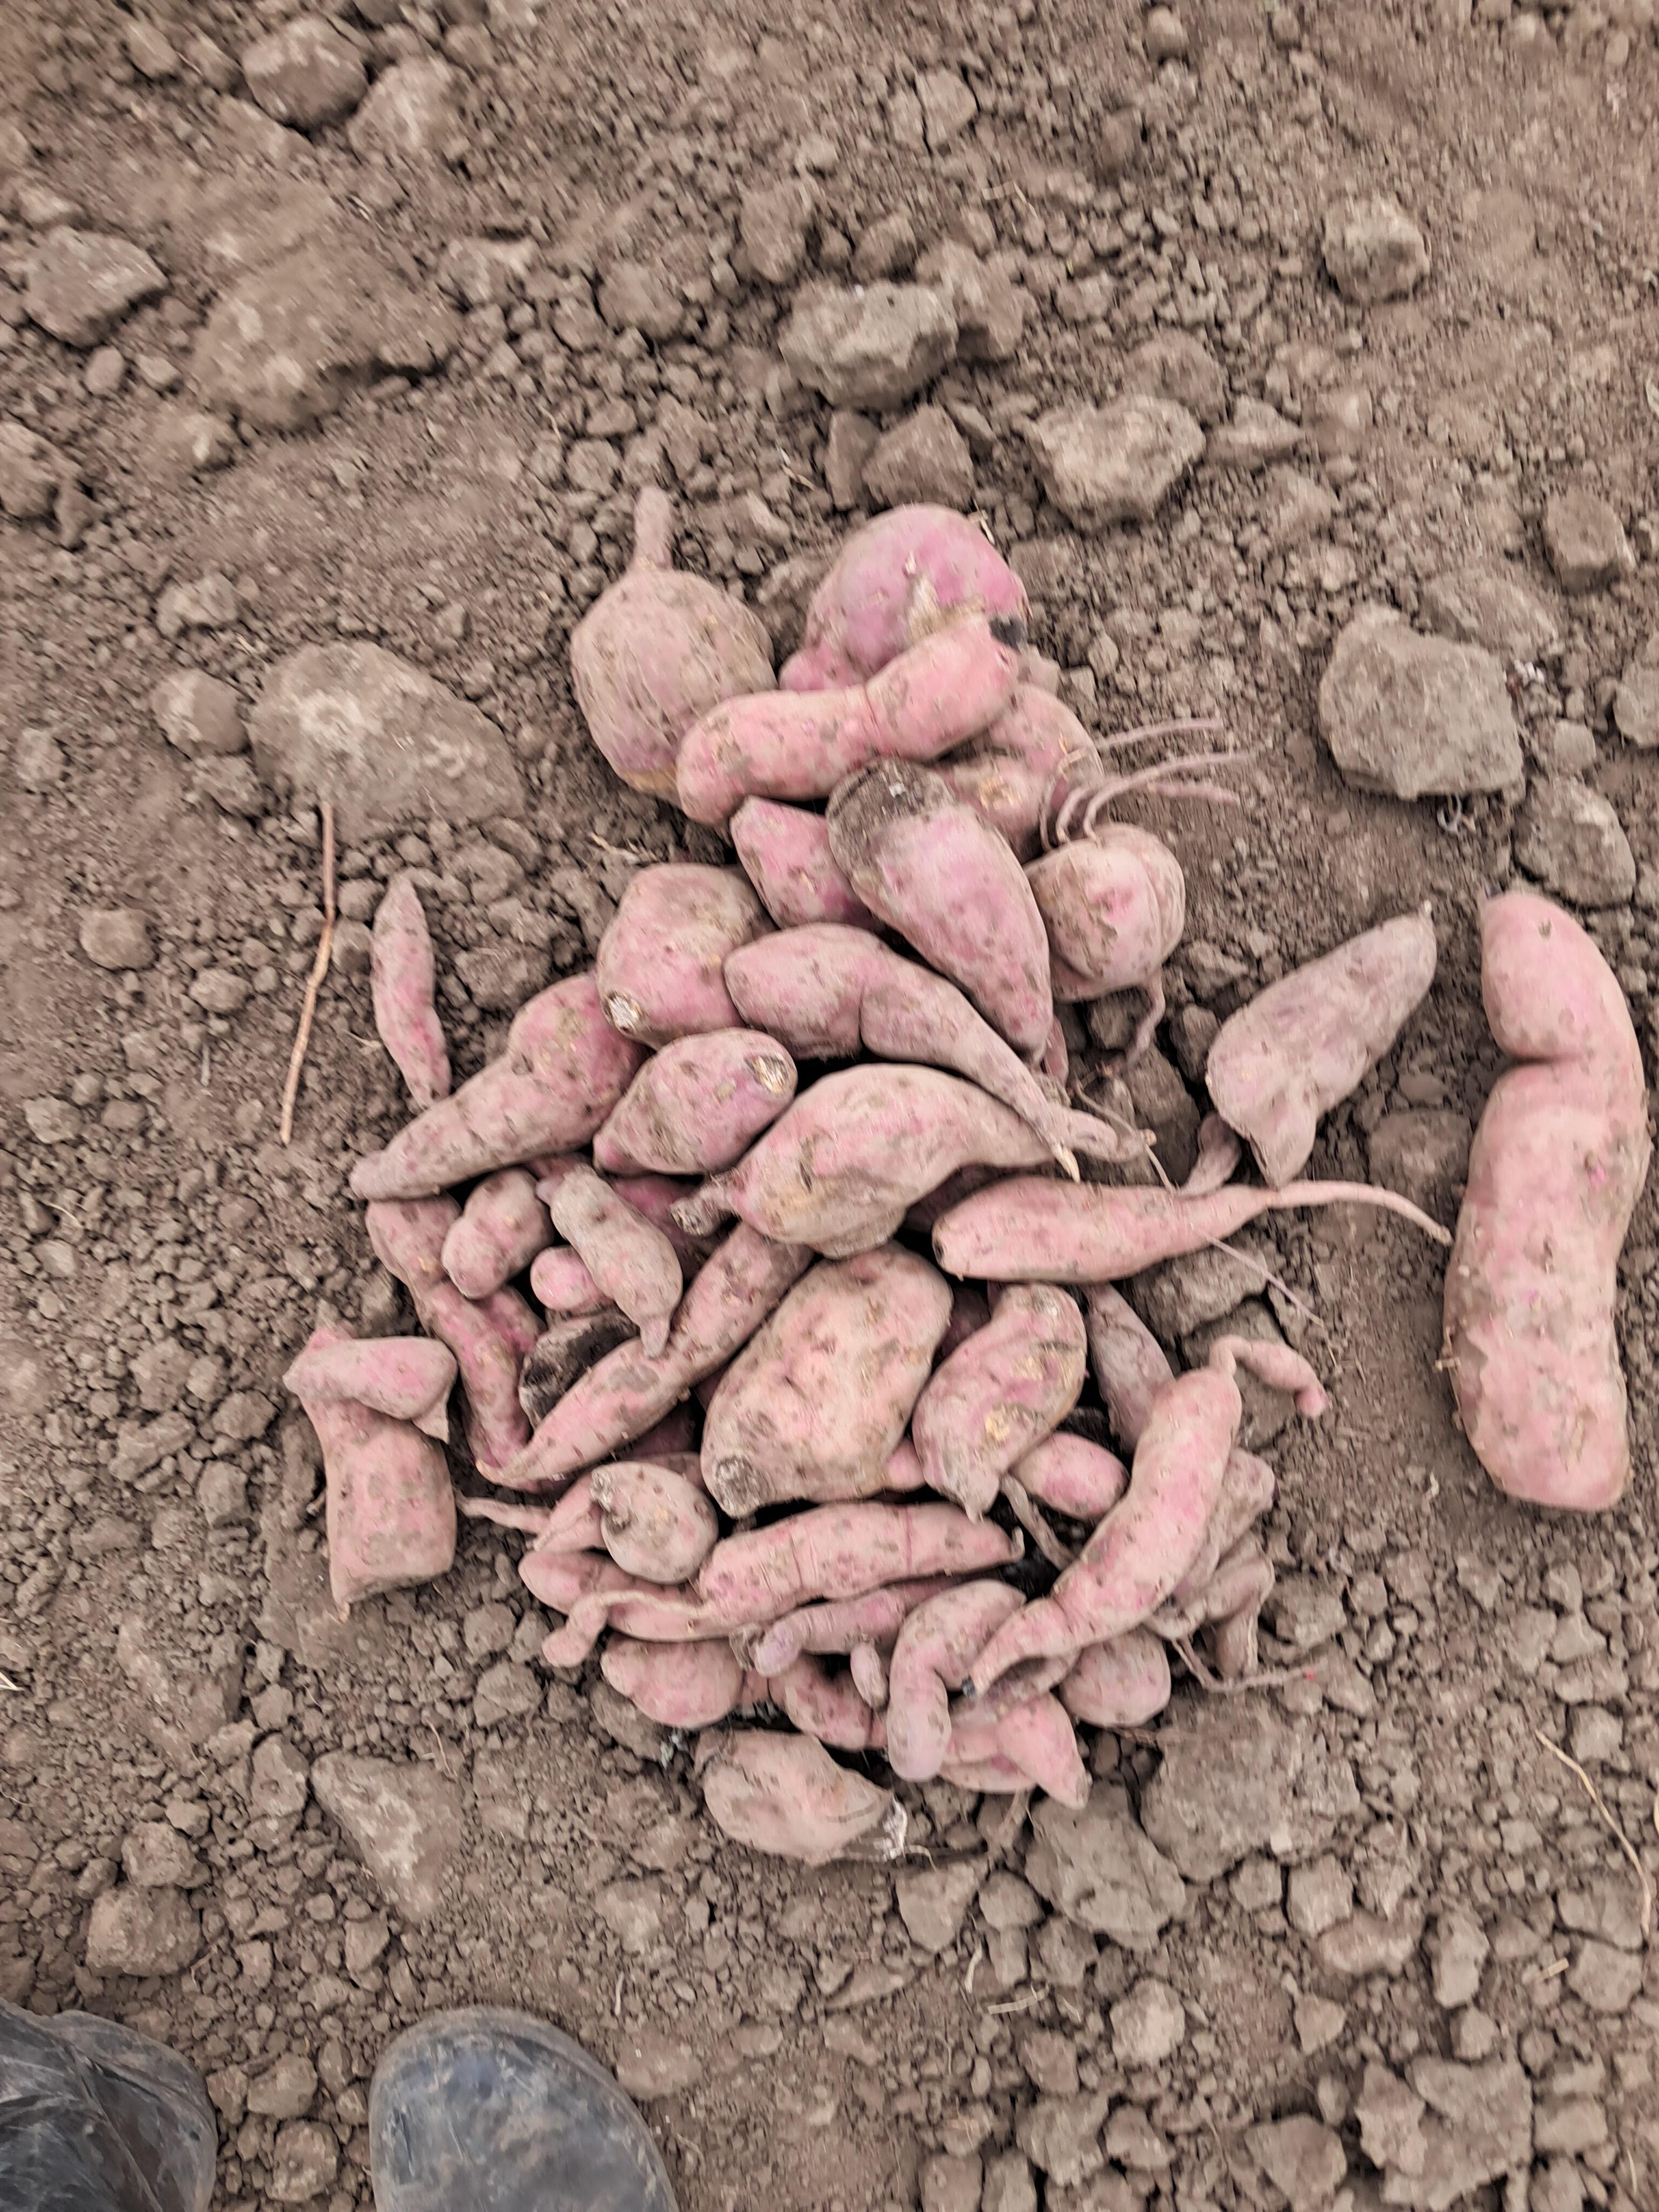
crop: sweet potato
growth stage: harvest maturity
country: Tanzania
